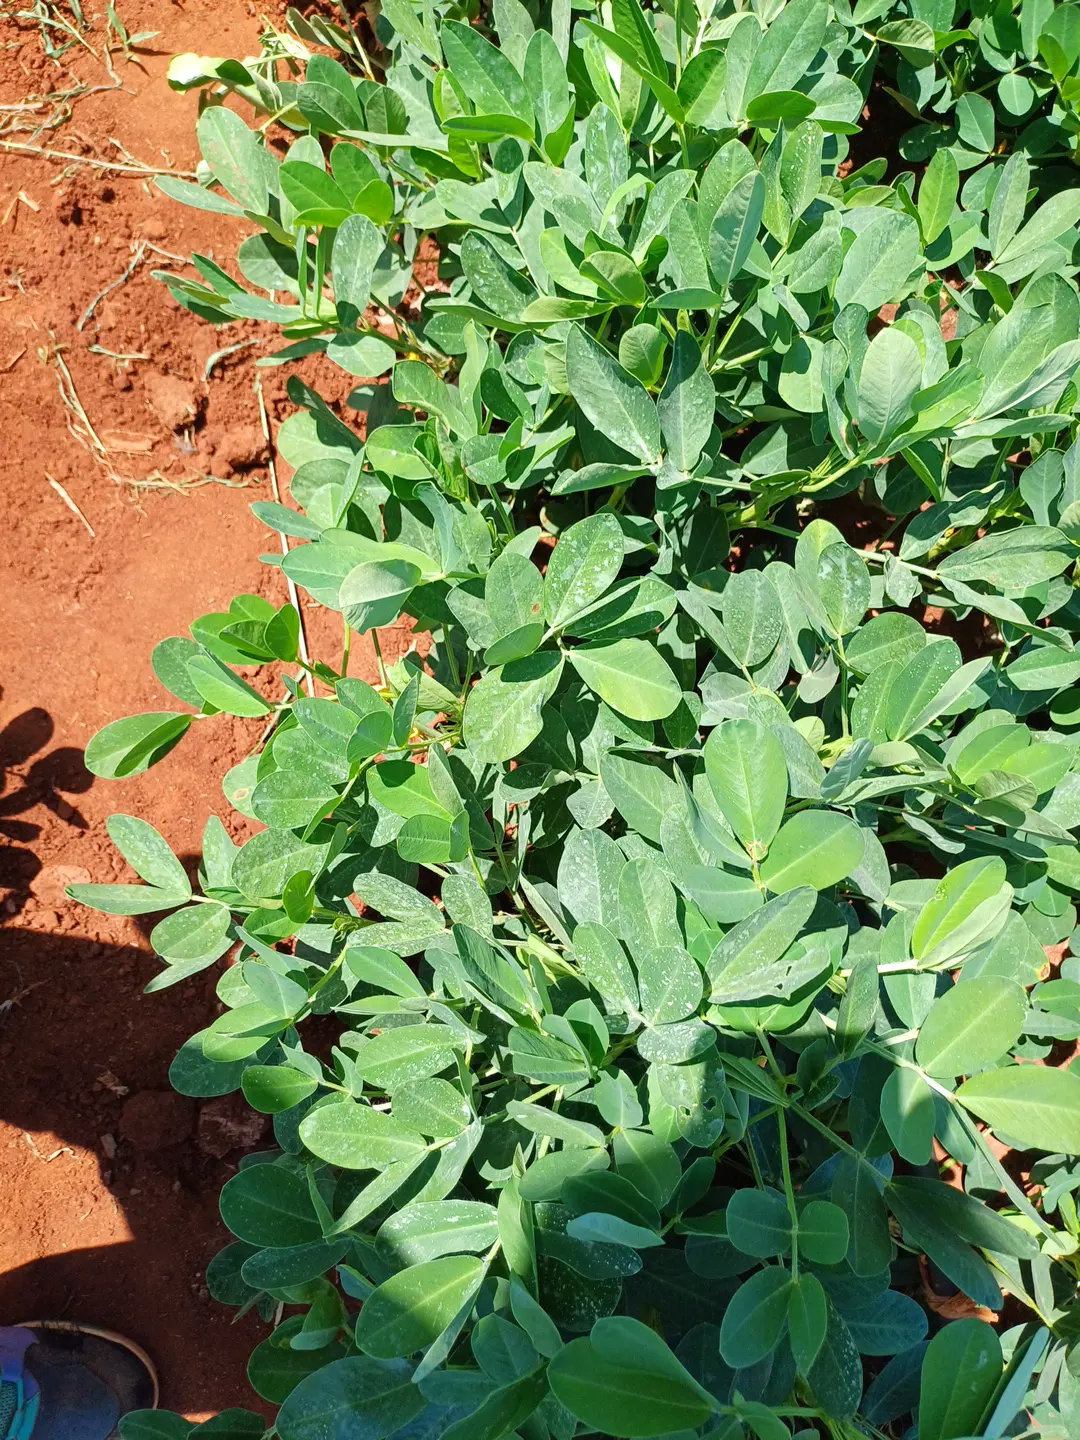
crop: groundnut
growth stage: flowering
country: Kenya
